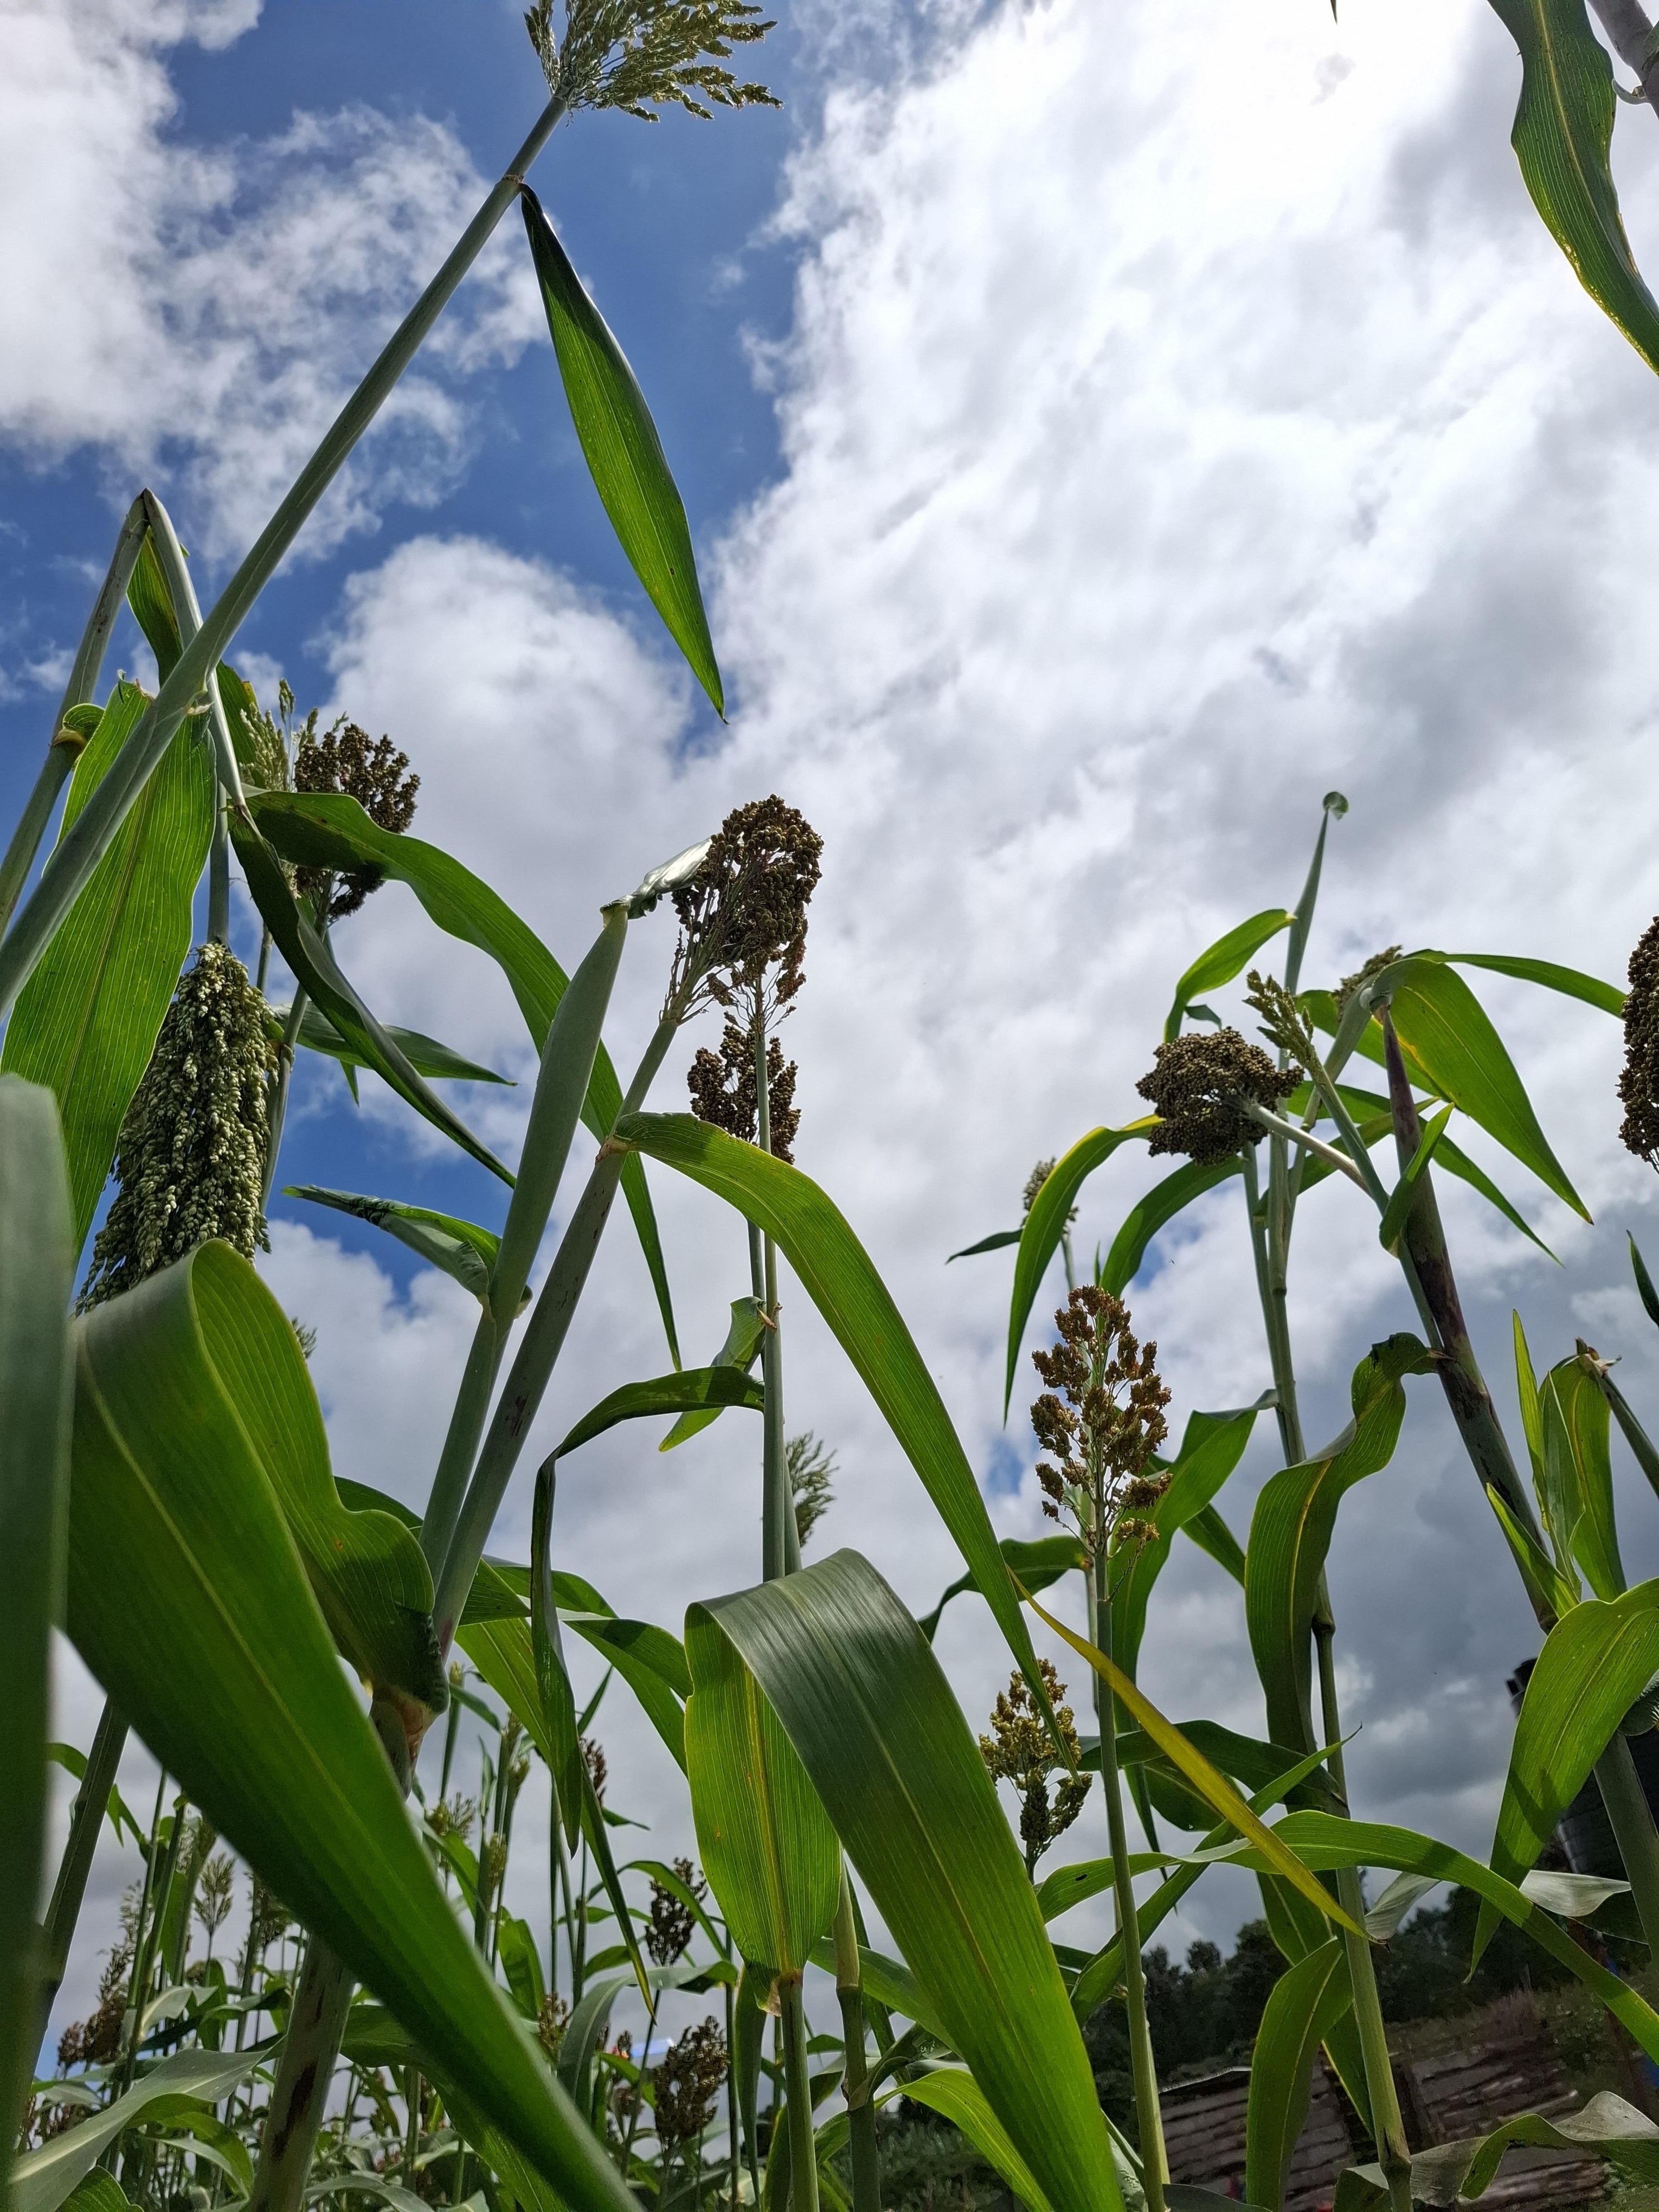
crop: sorghum
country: Tanzania
